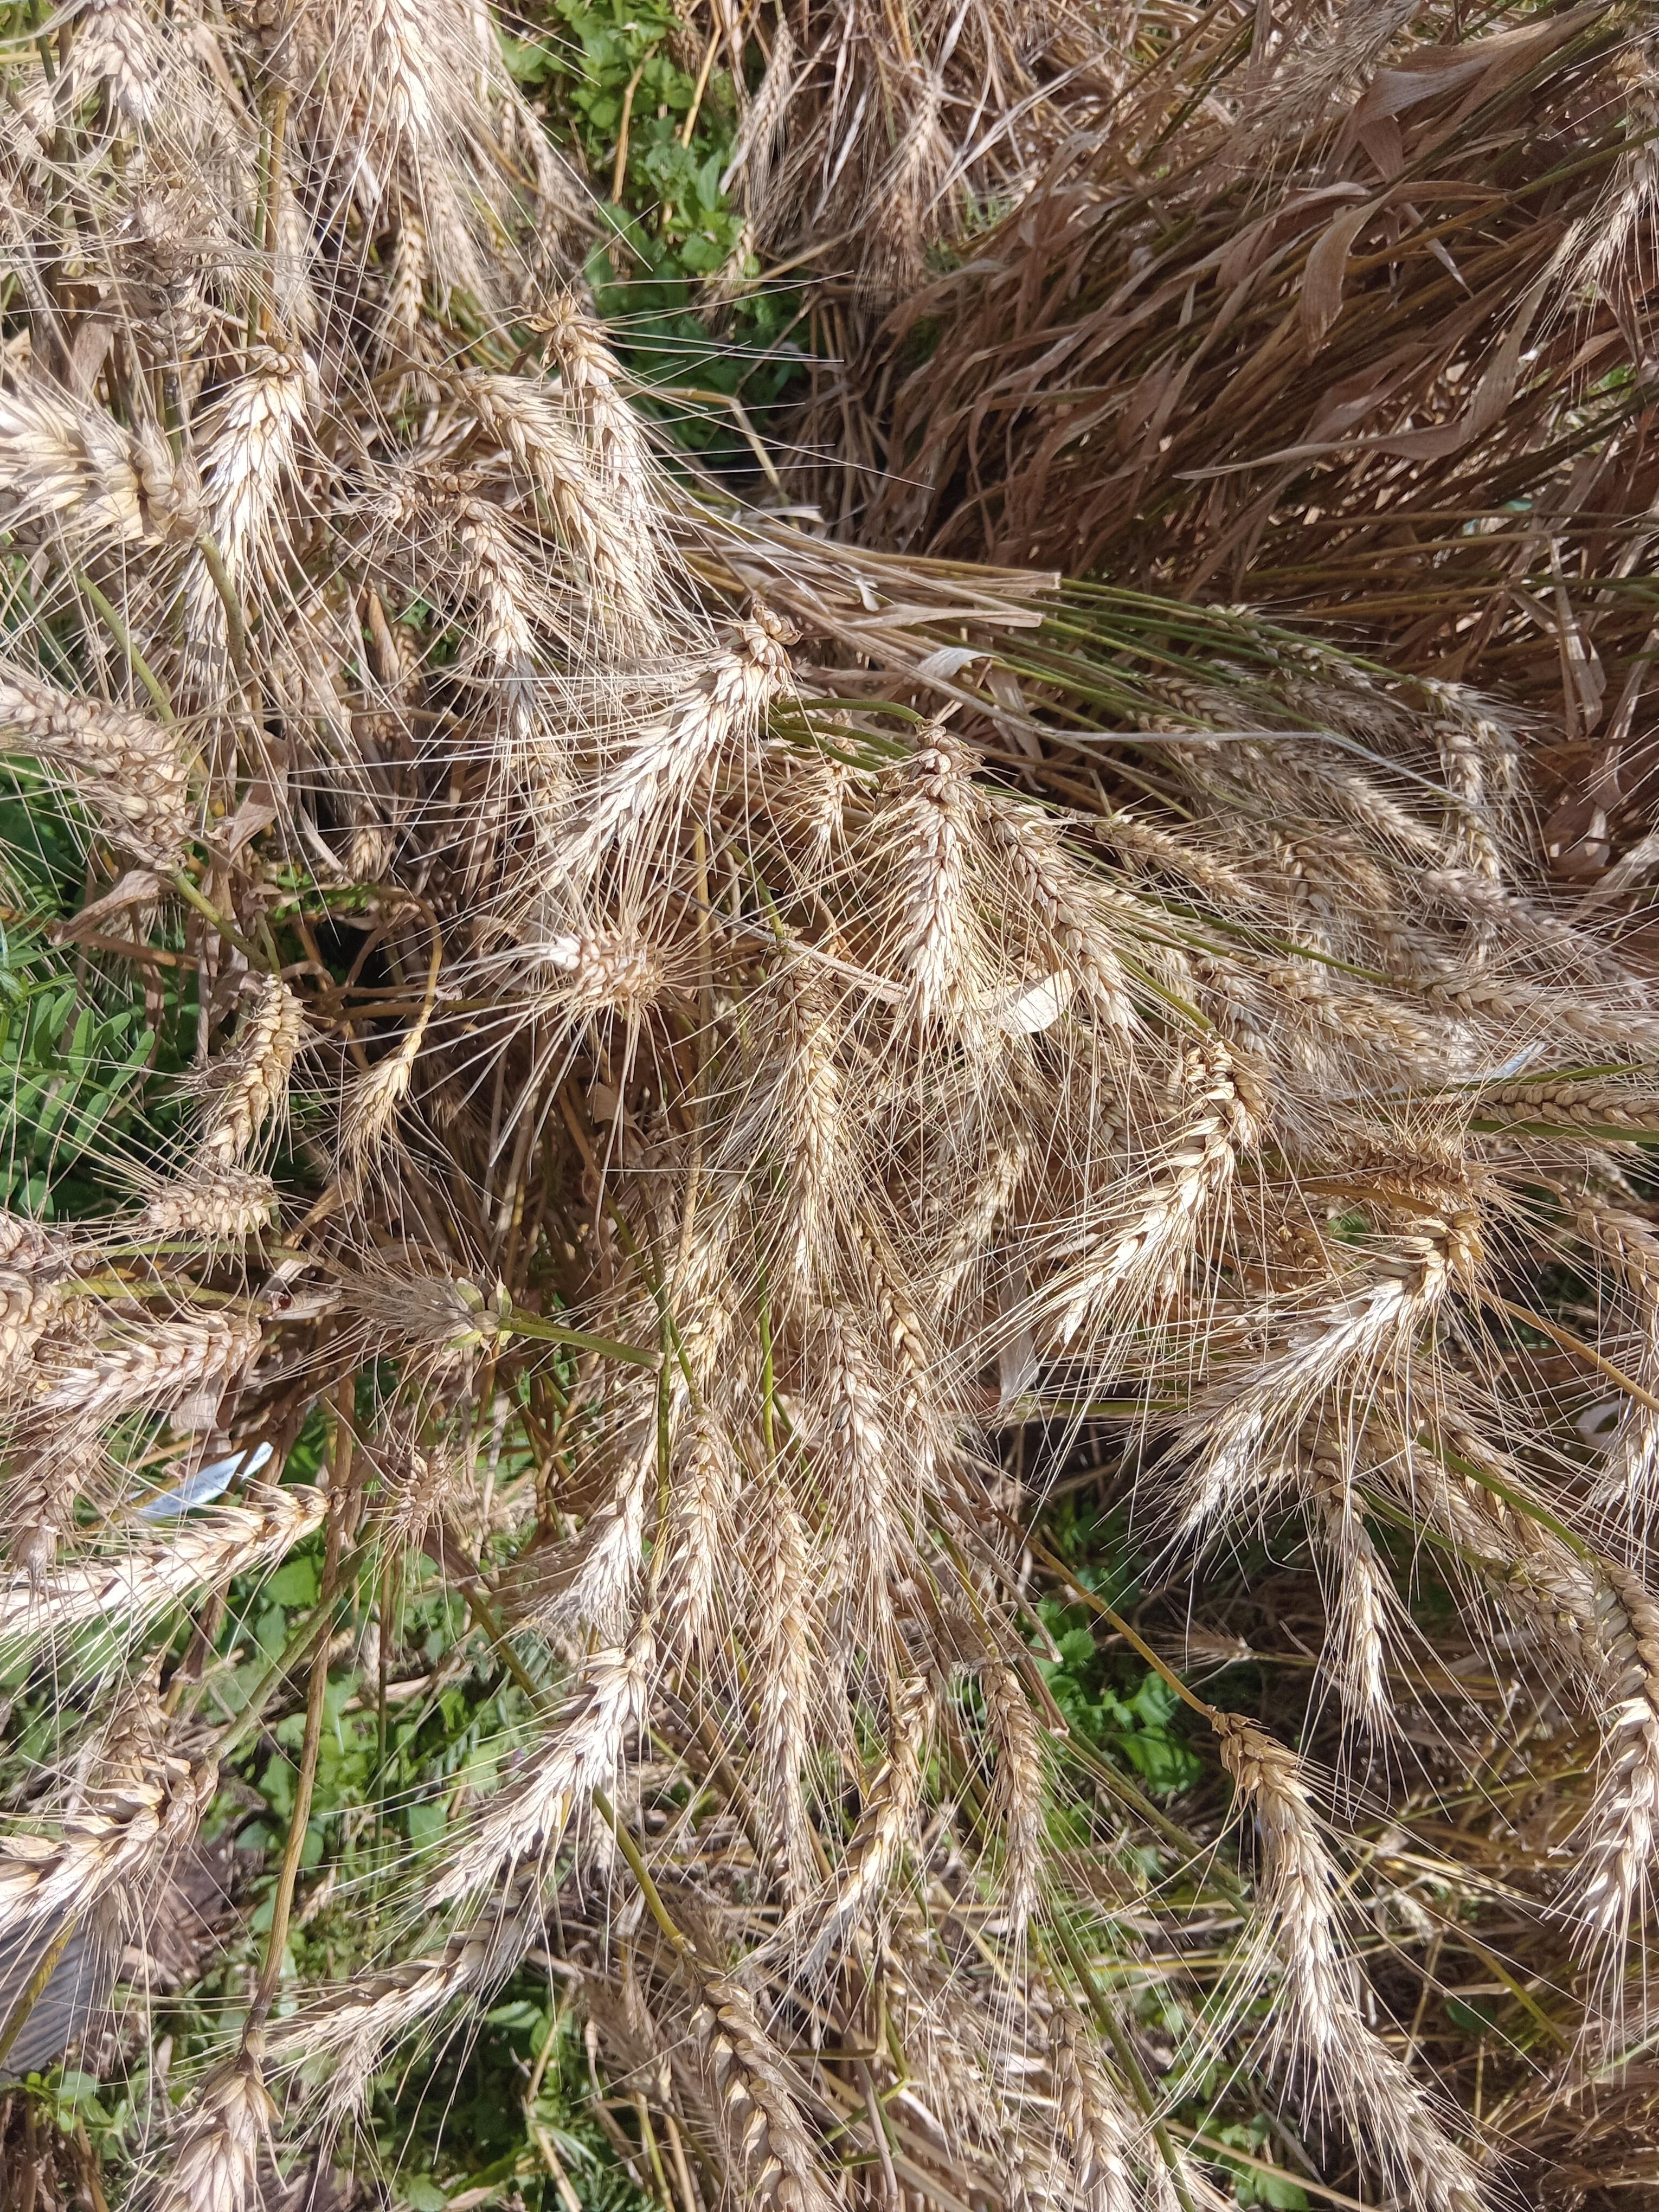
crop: wheat
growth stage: maturity
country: Kenya
